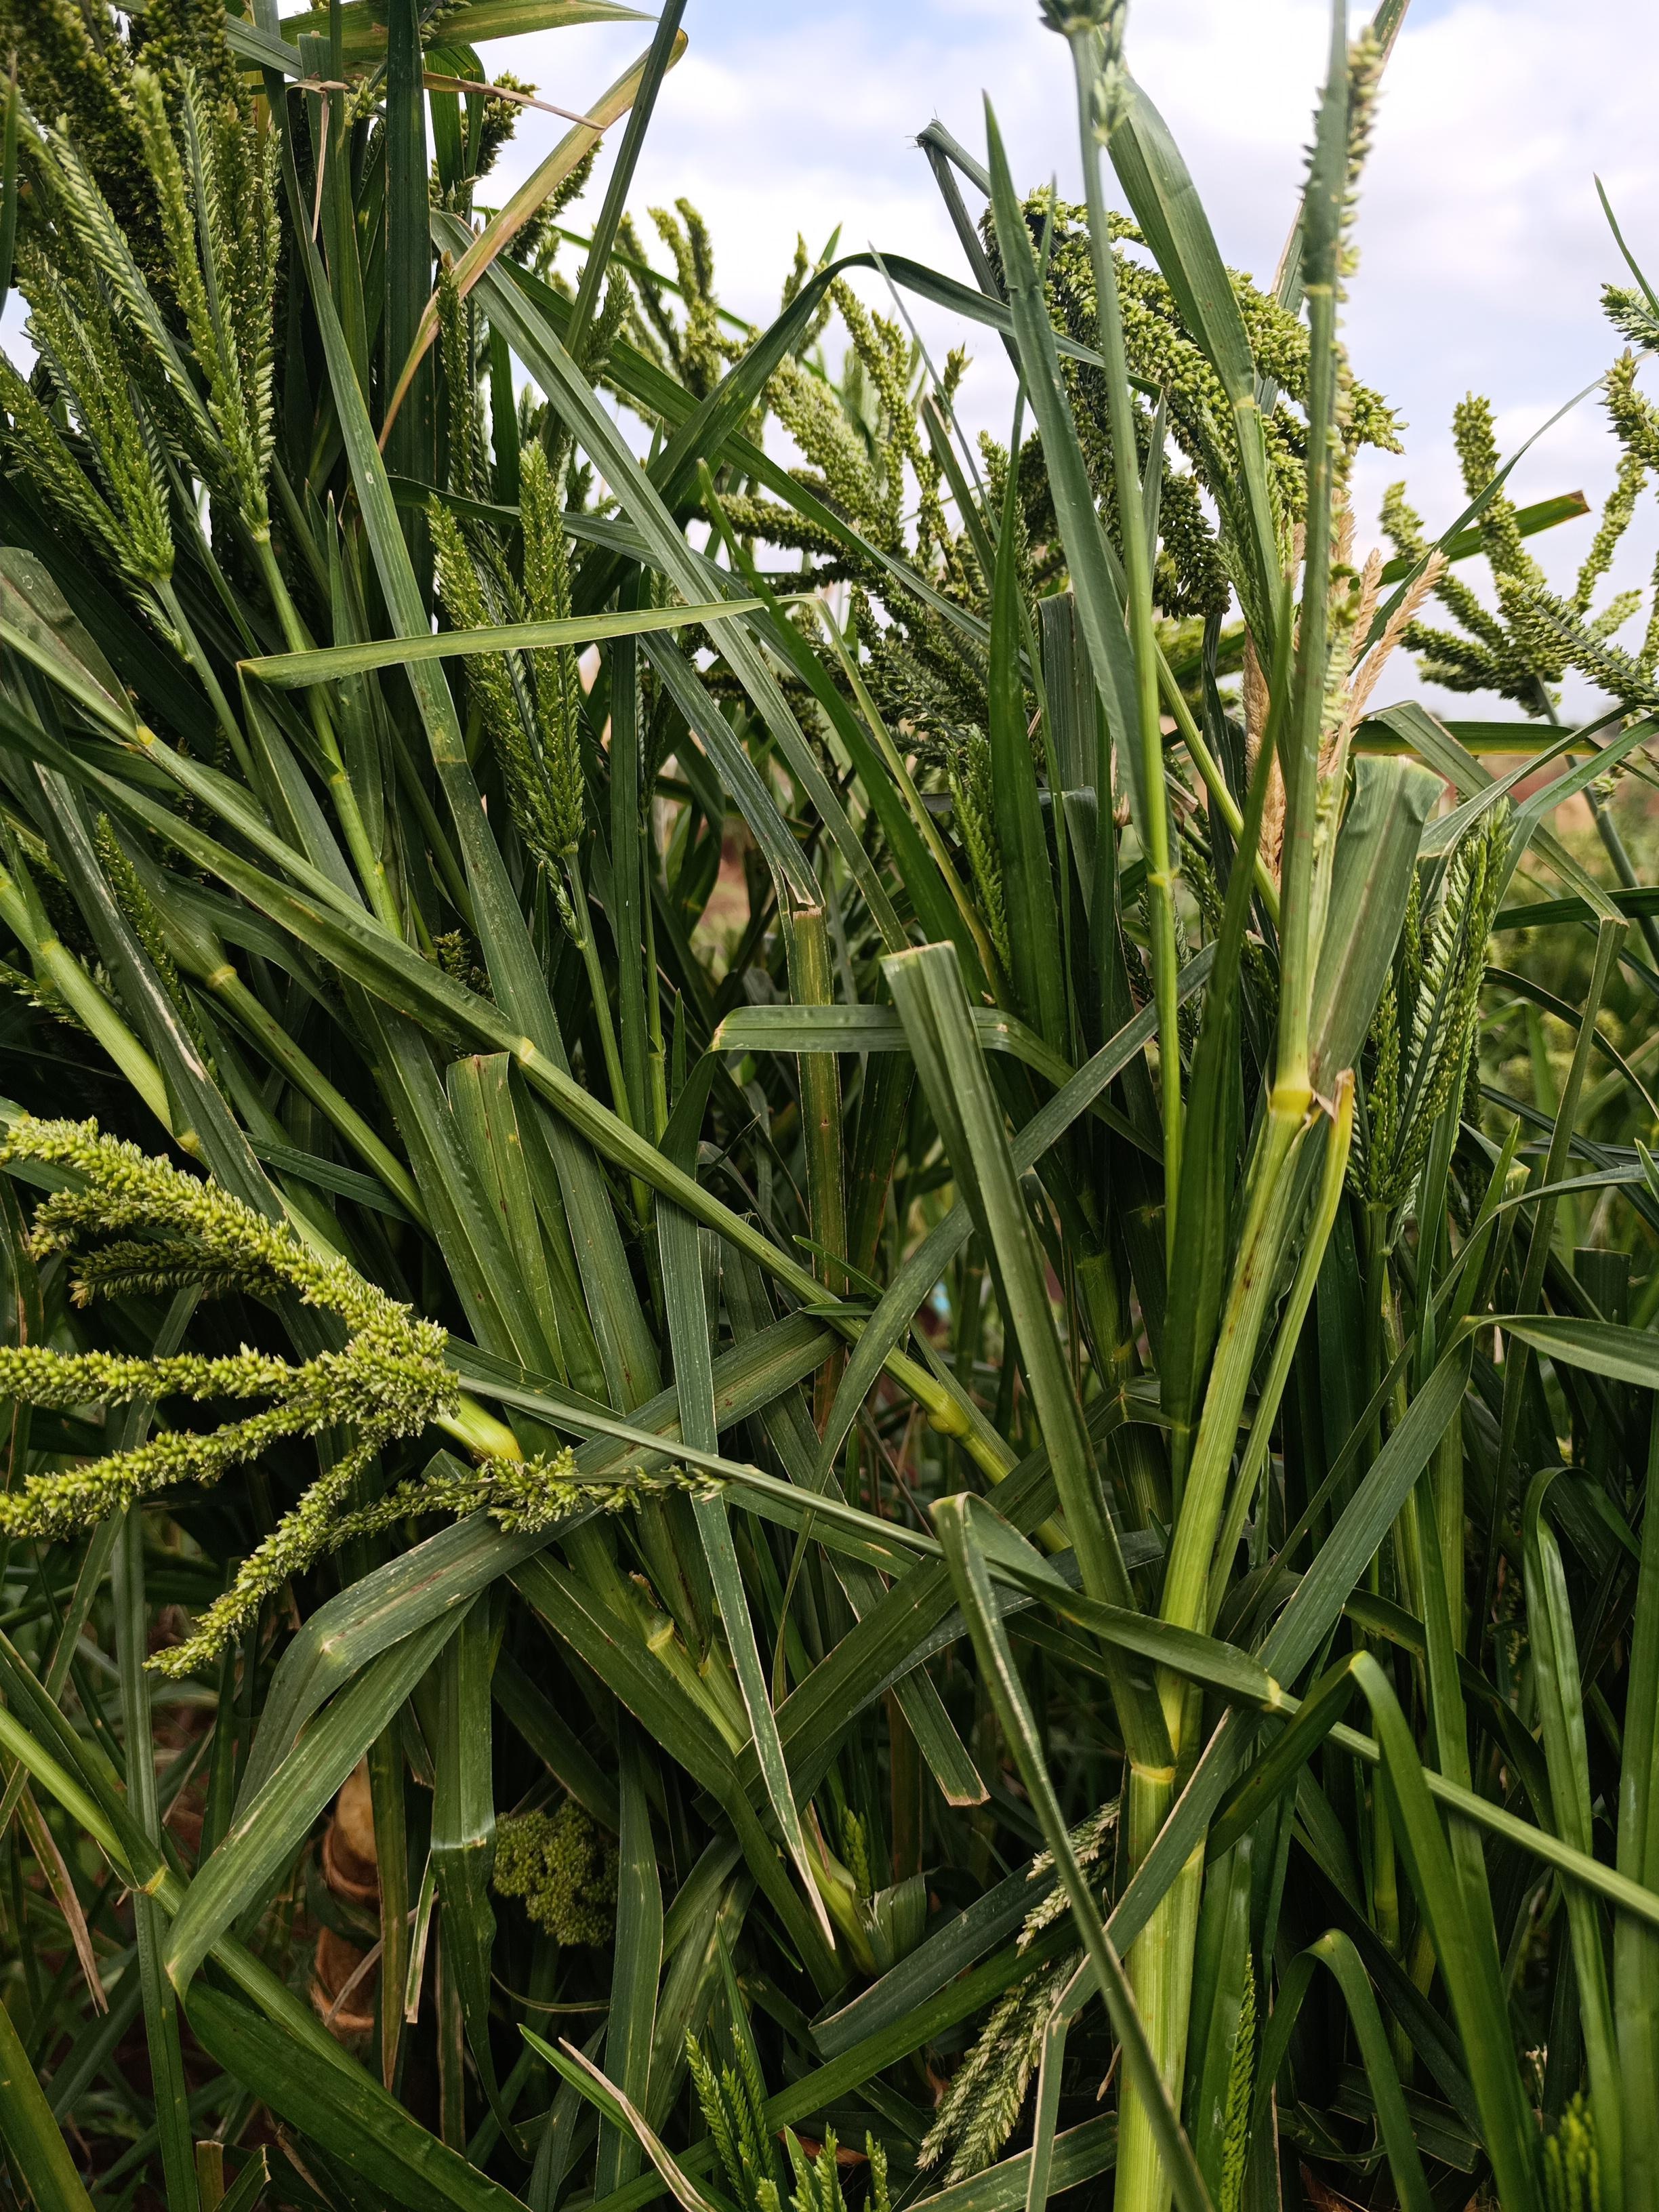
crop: finger millet
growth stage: filling grain
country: Kenya
